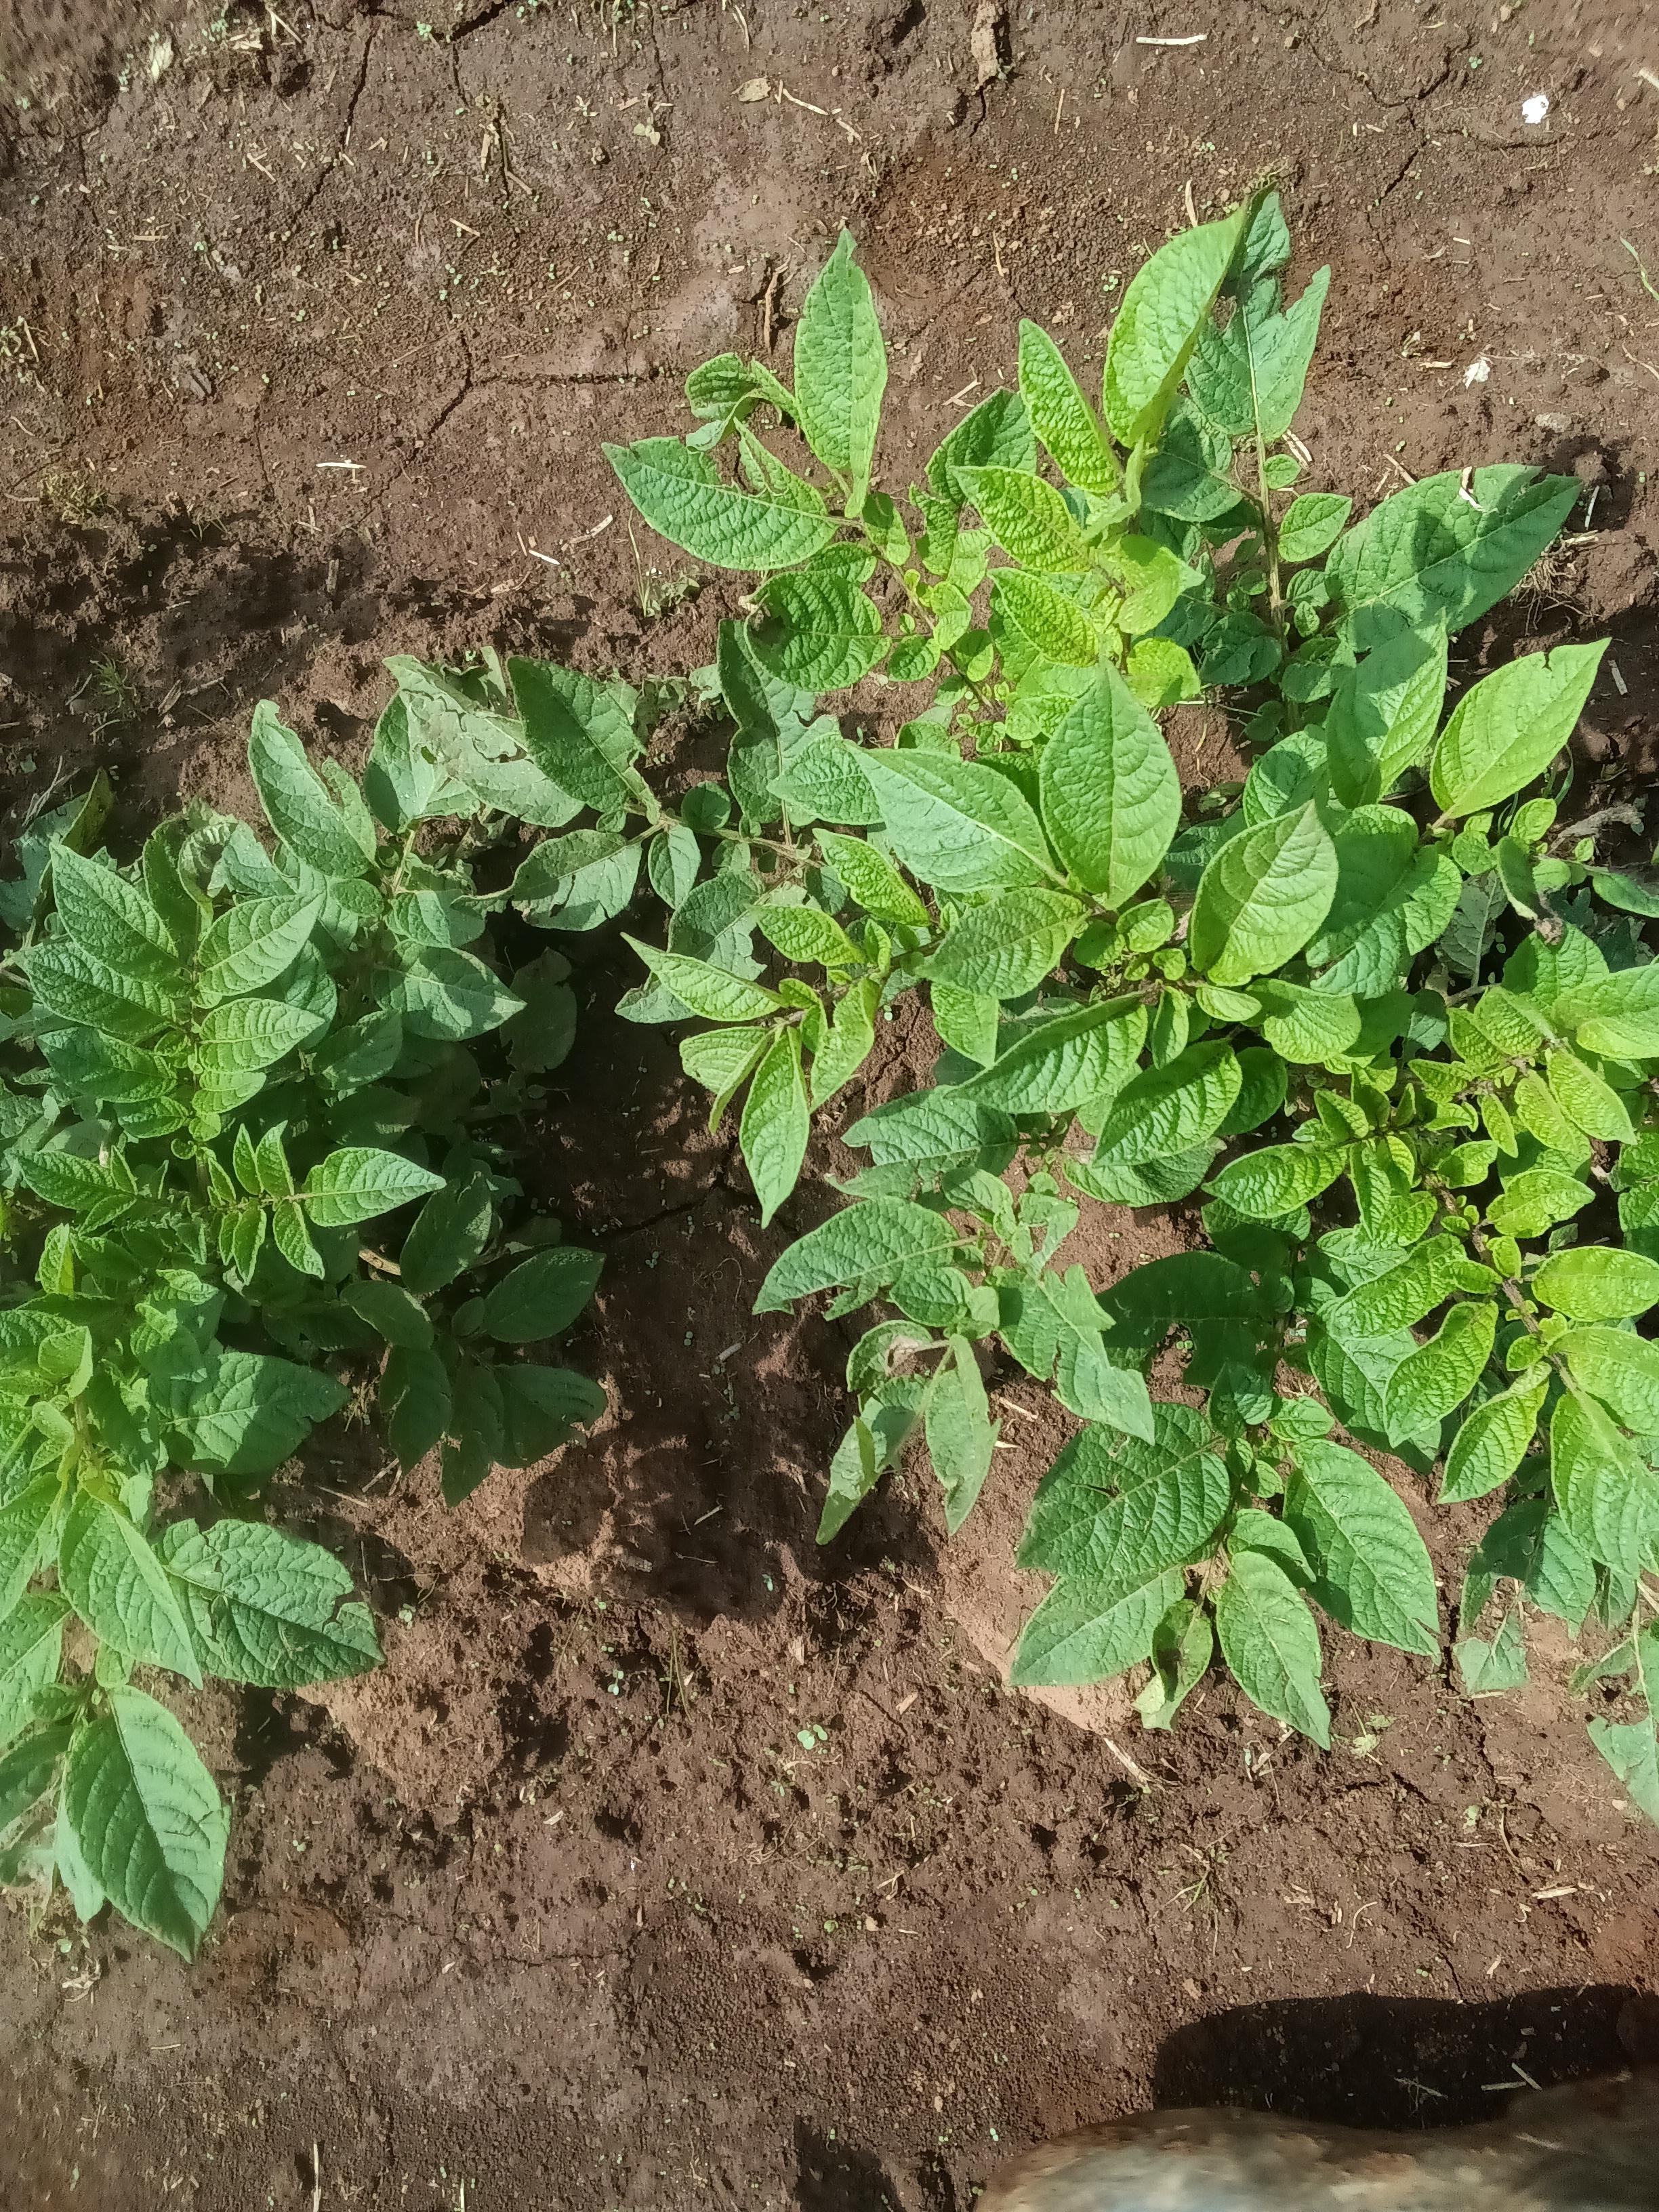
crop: potato
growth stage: vegetative
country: Kenya
